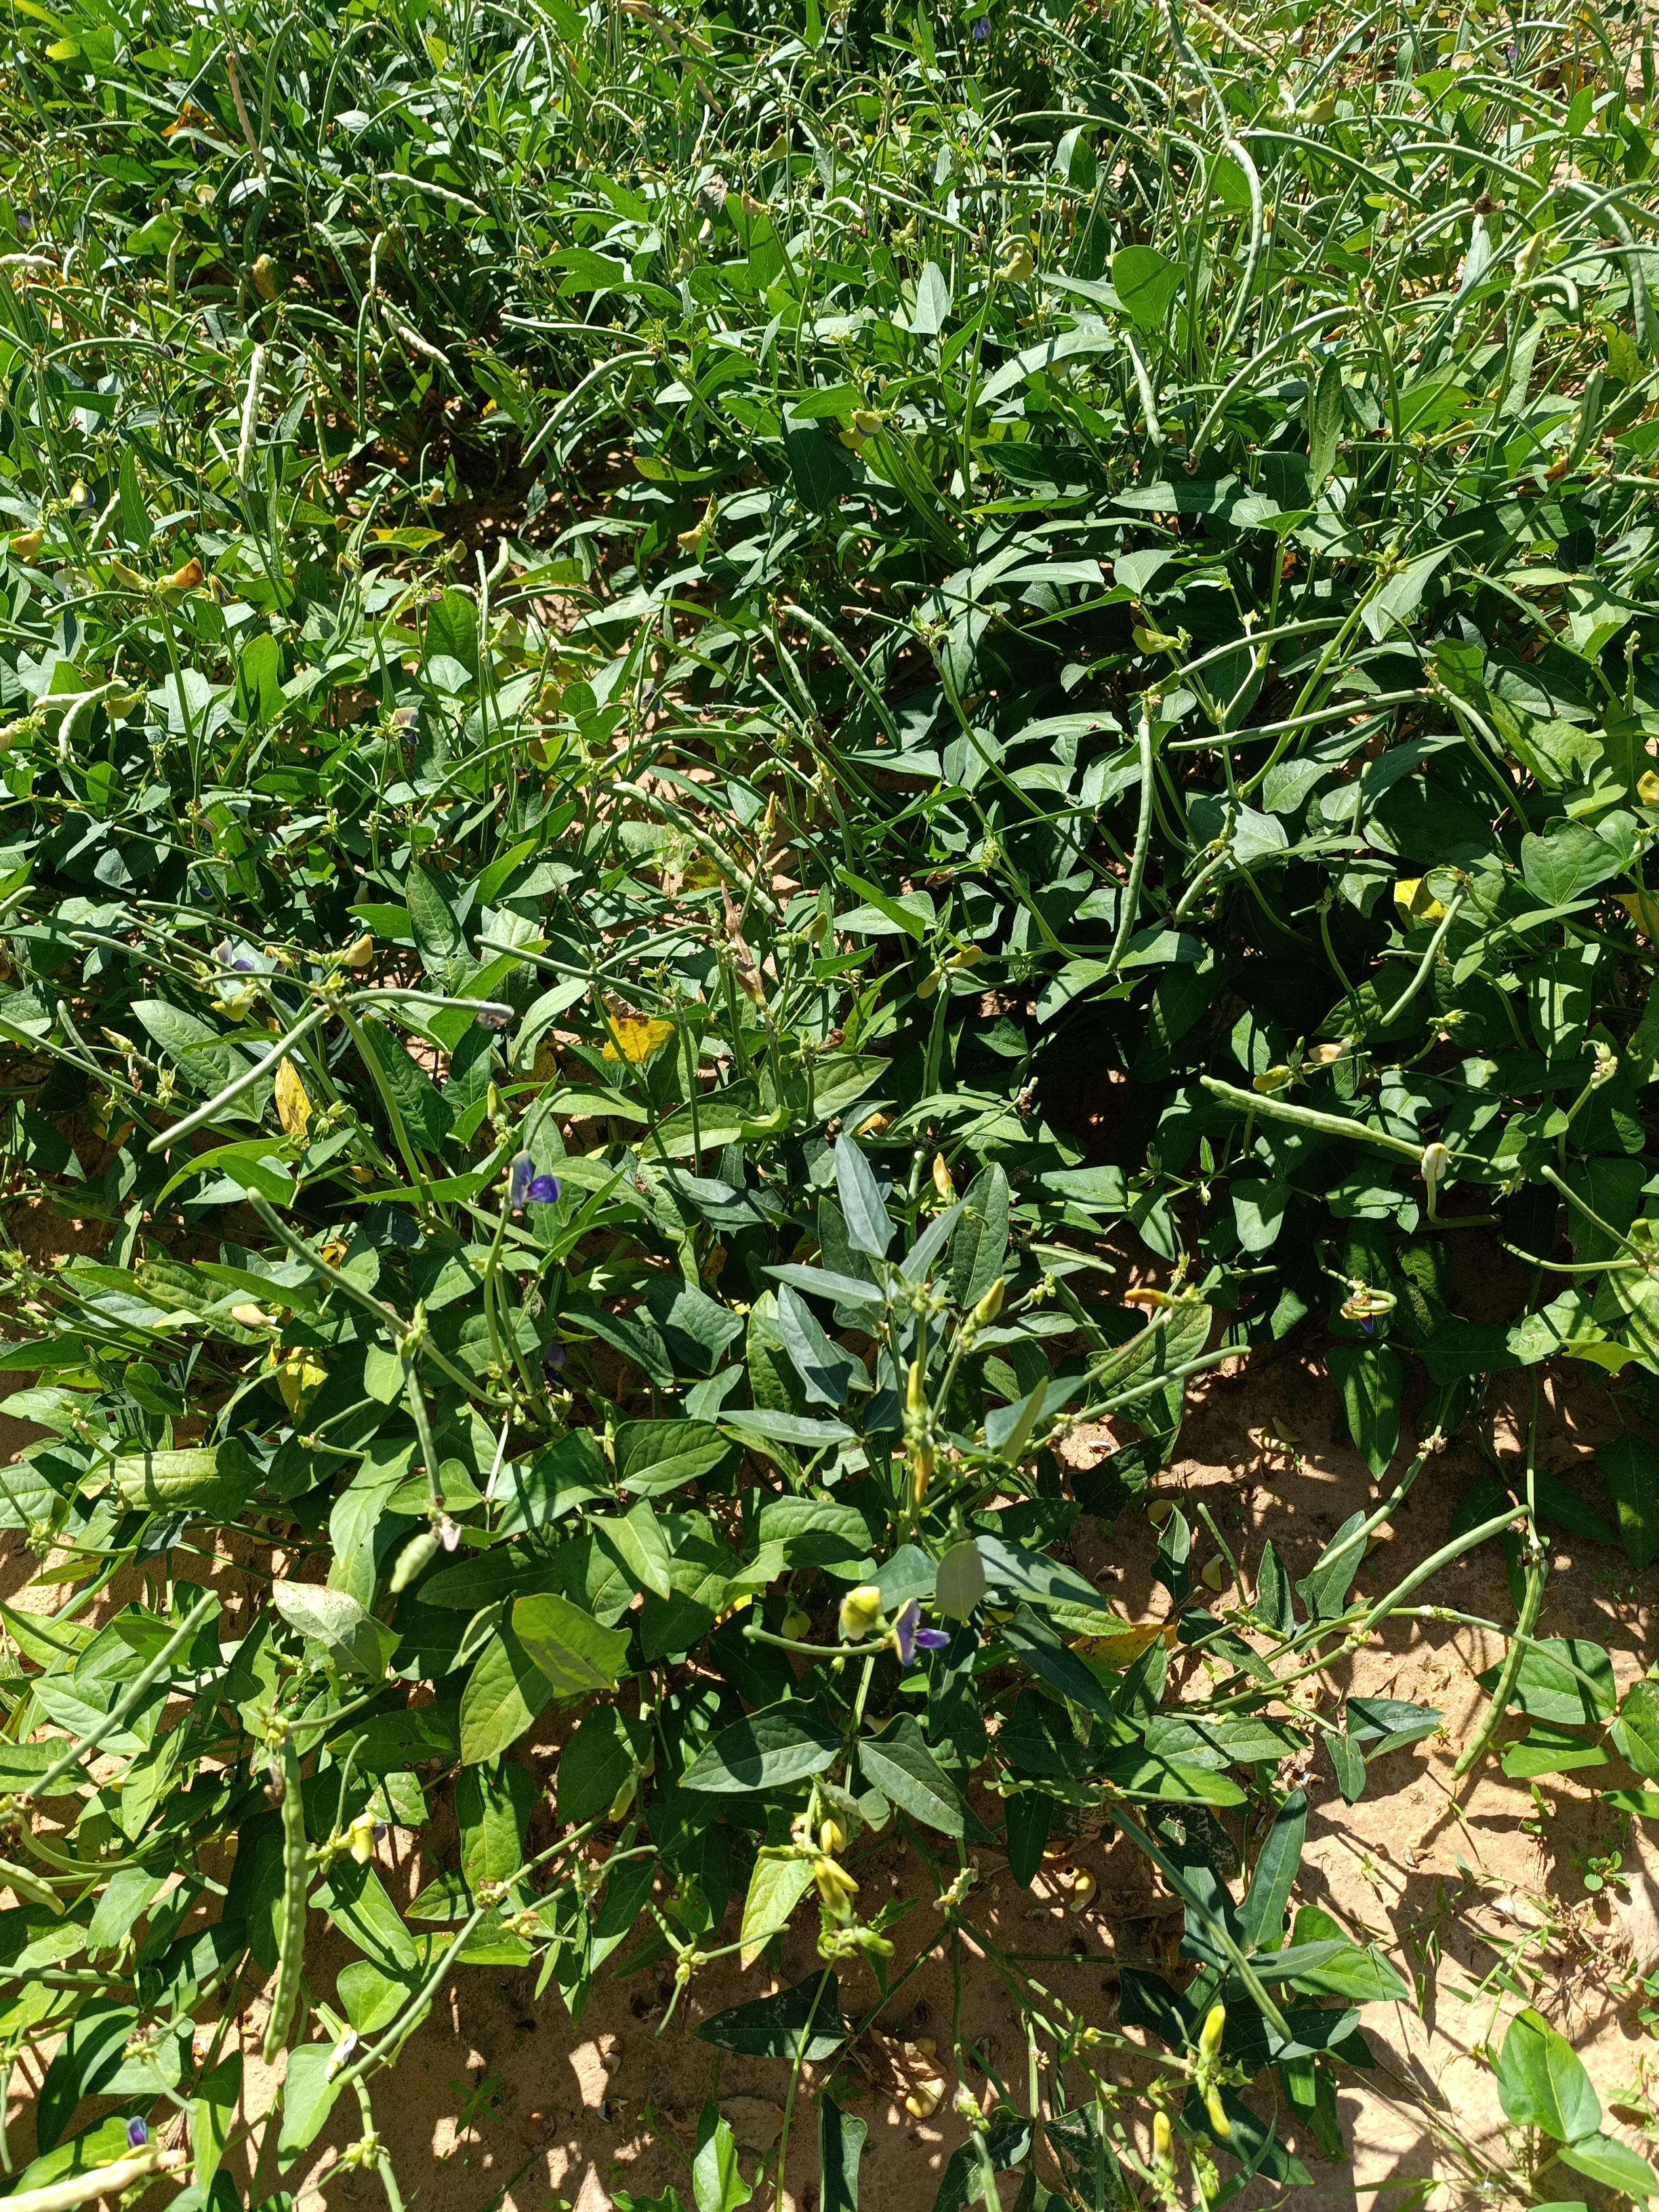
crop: cowpea
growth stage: maturity
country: Nigeria
